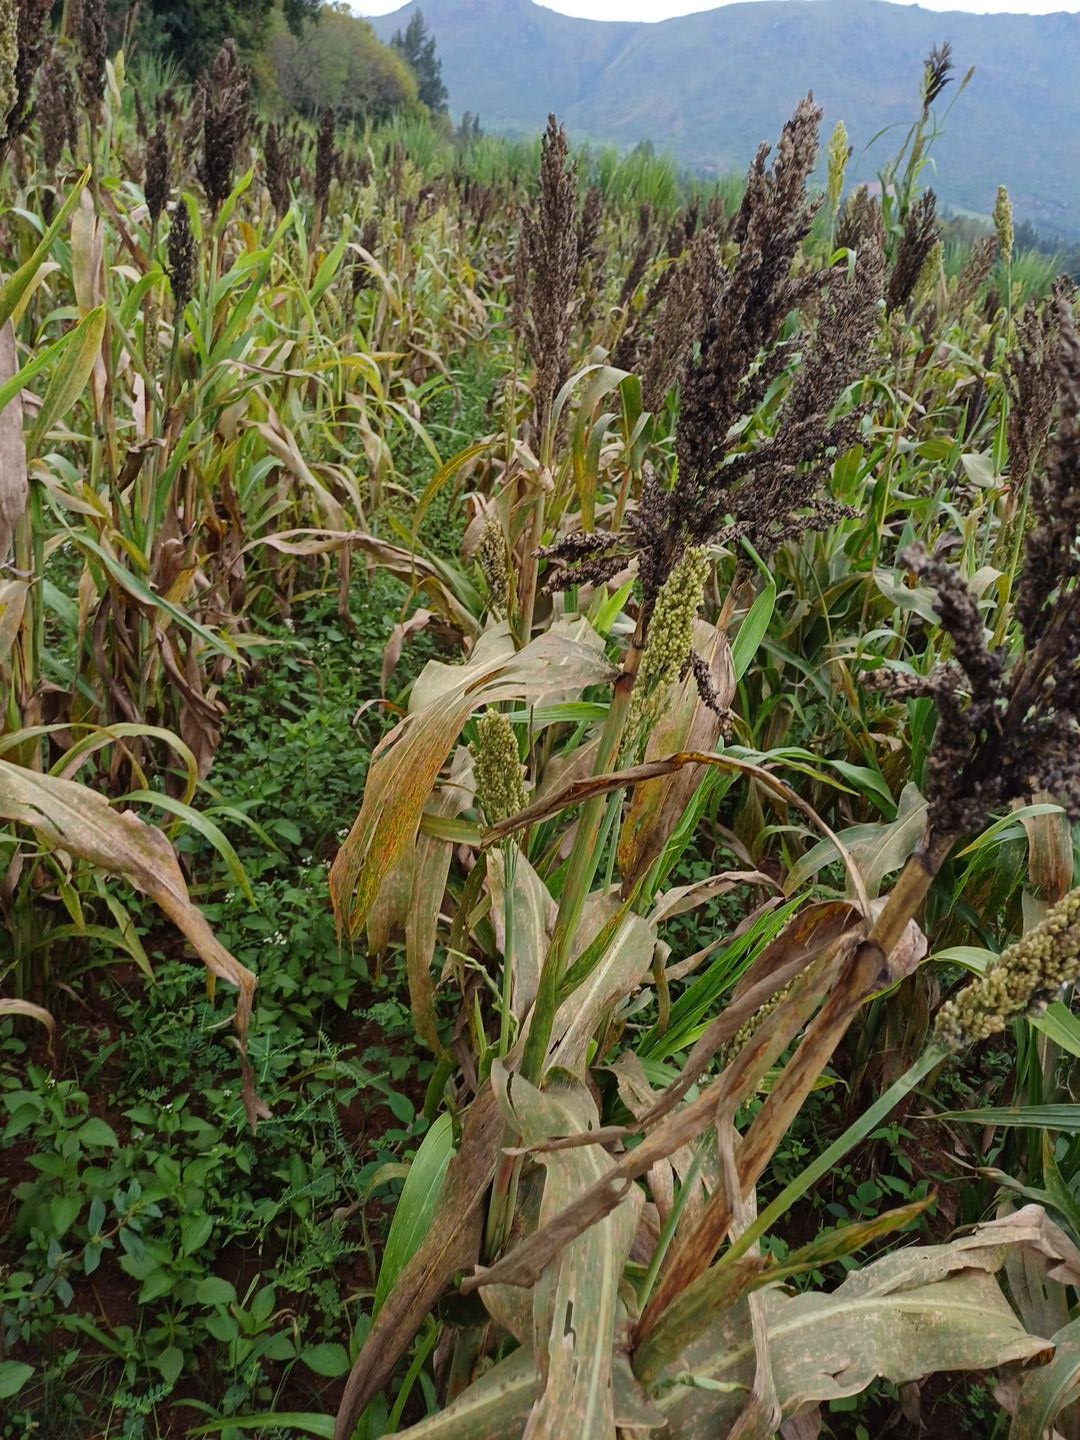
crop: sorghum
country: Kenya
